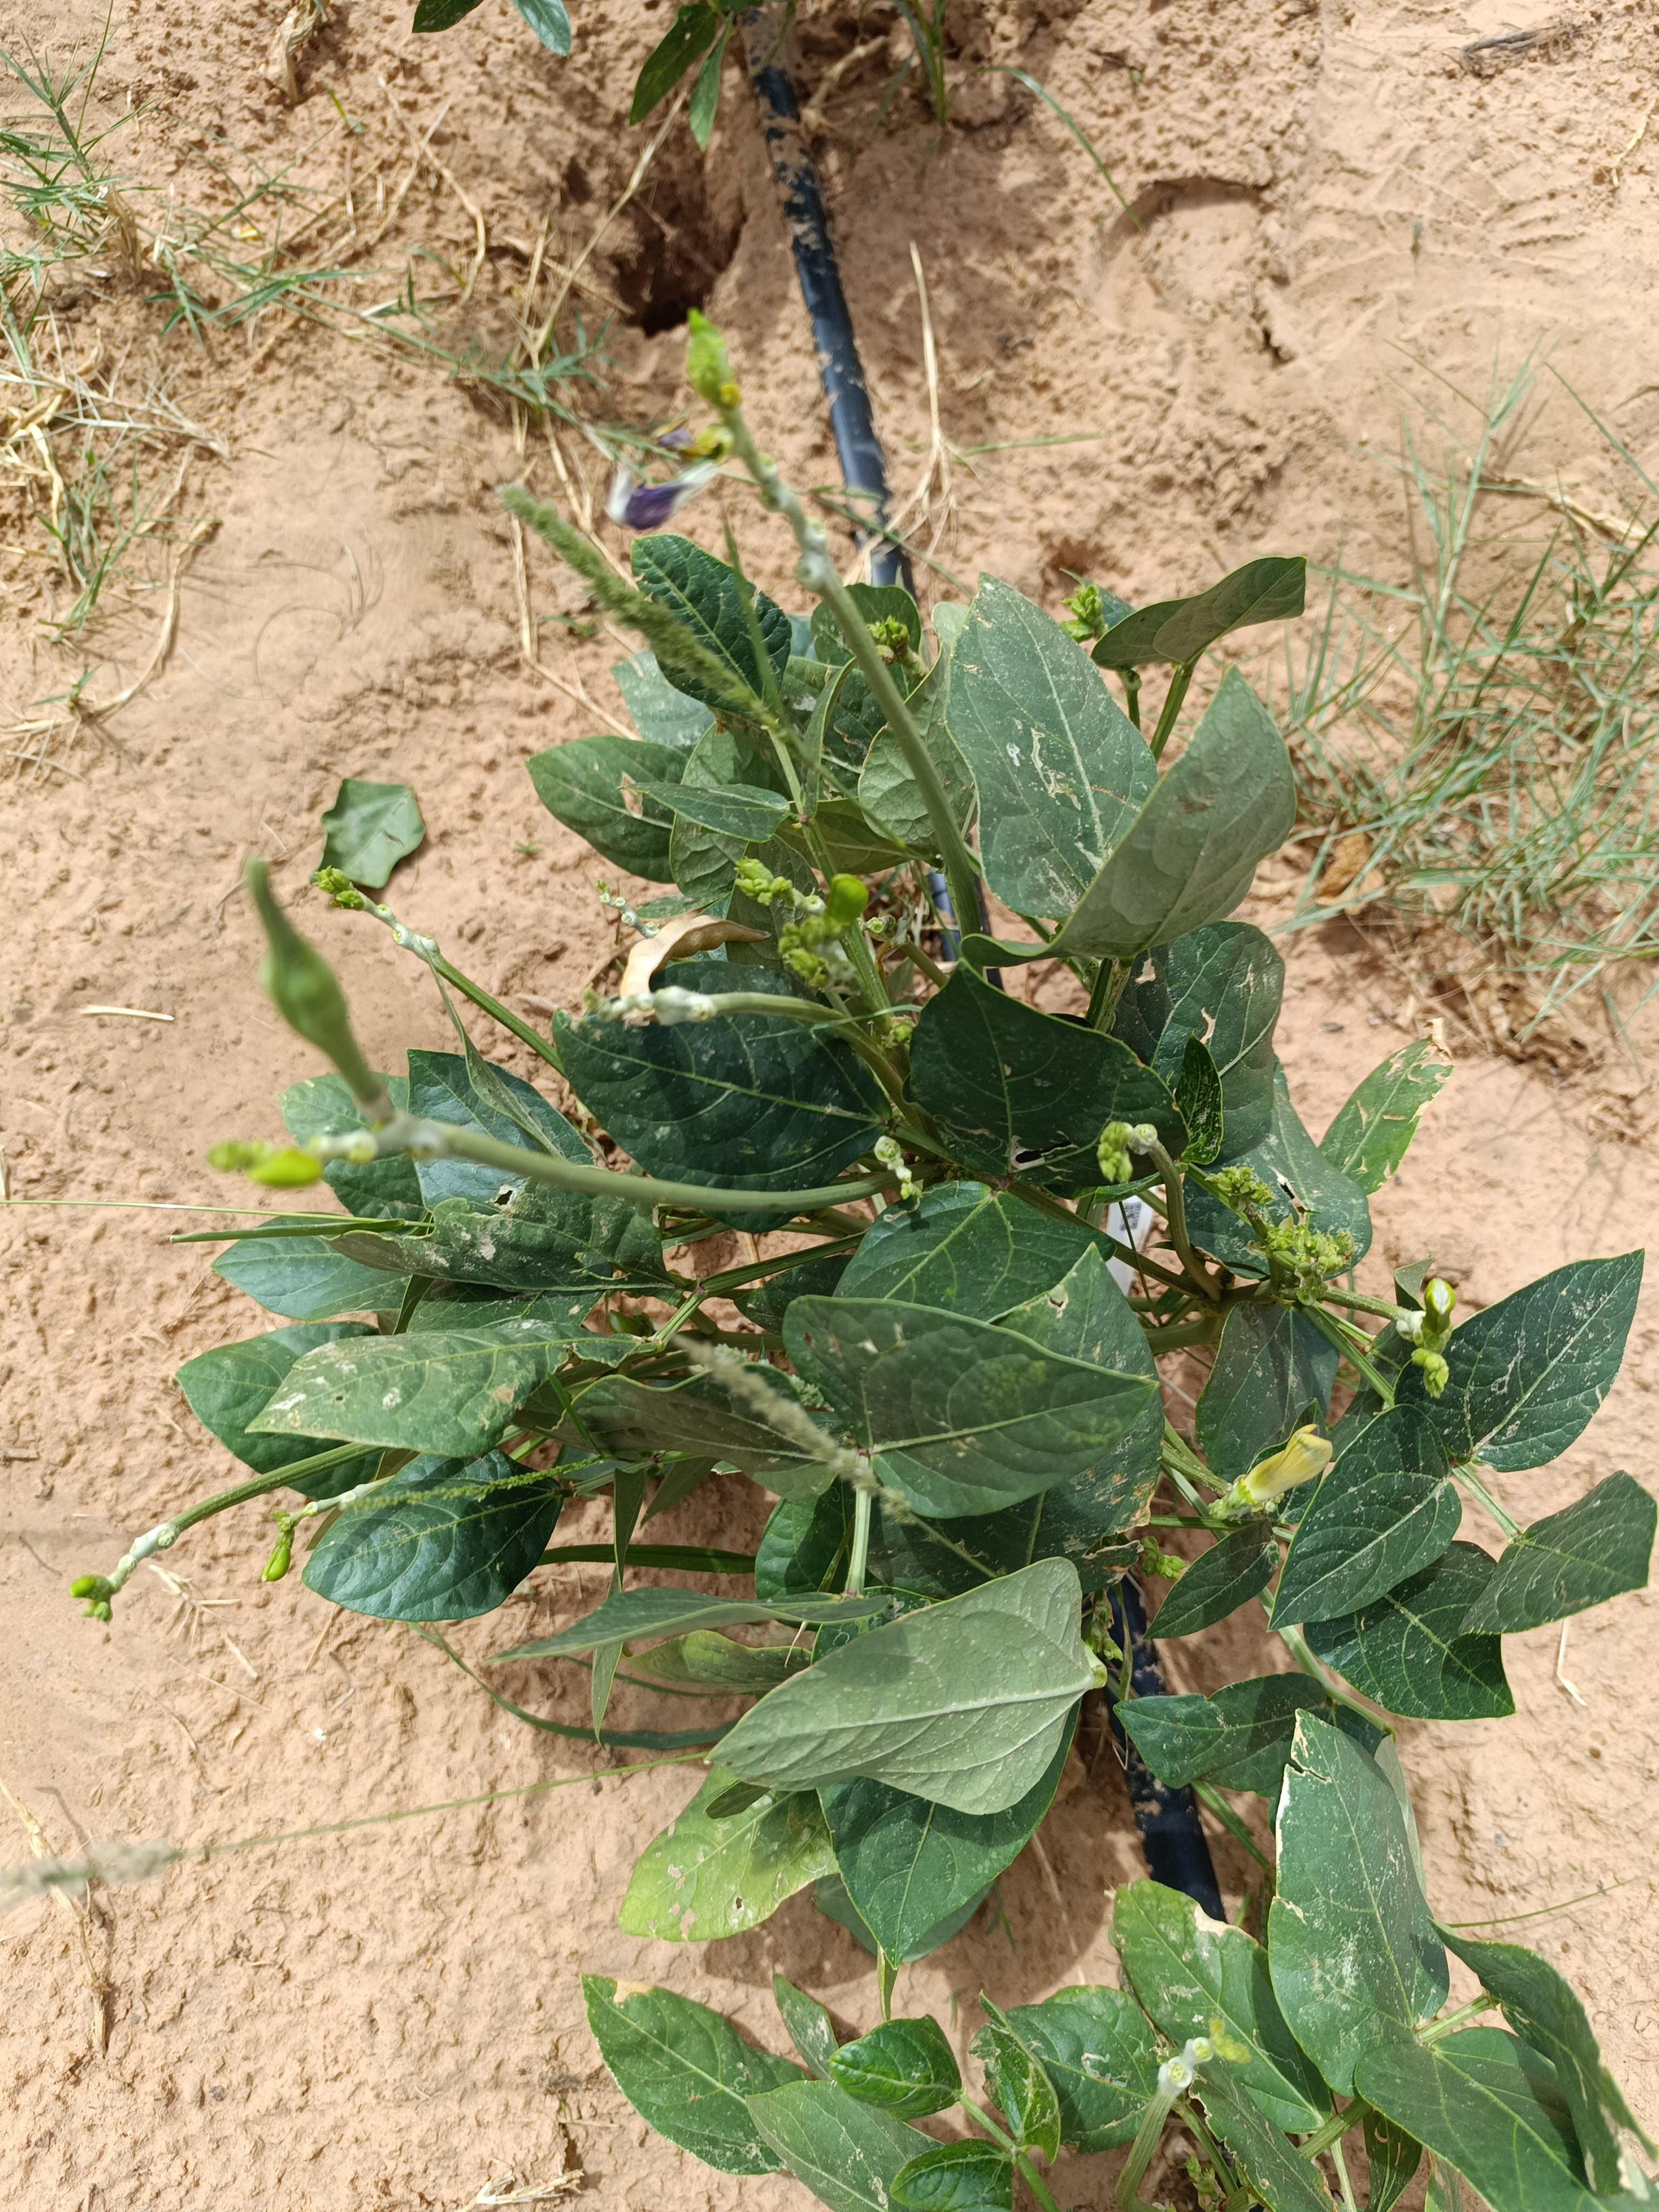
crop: cowpea
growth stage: flowering
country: Nigeria
